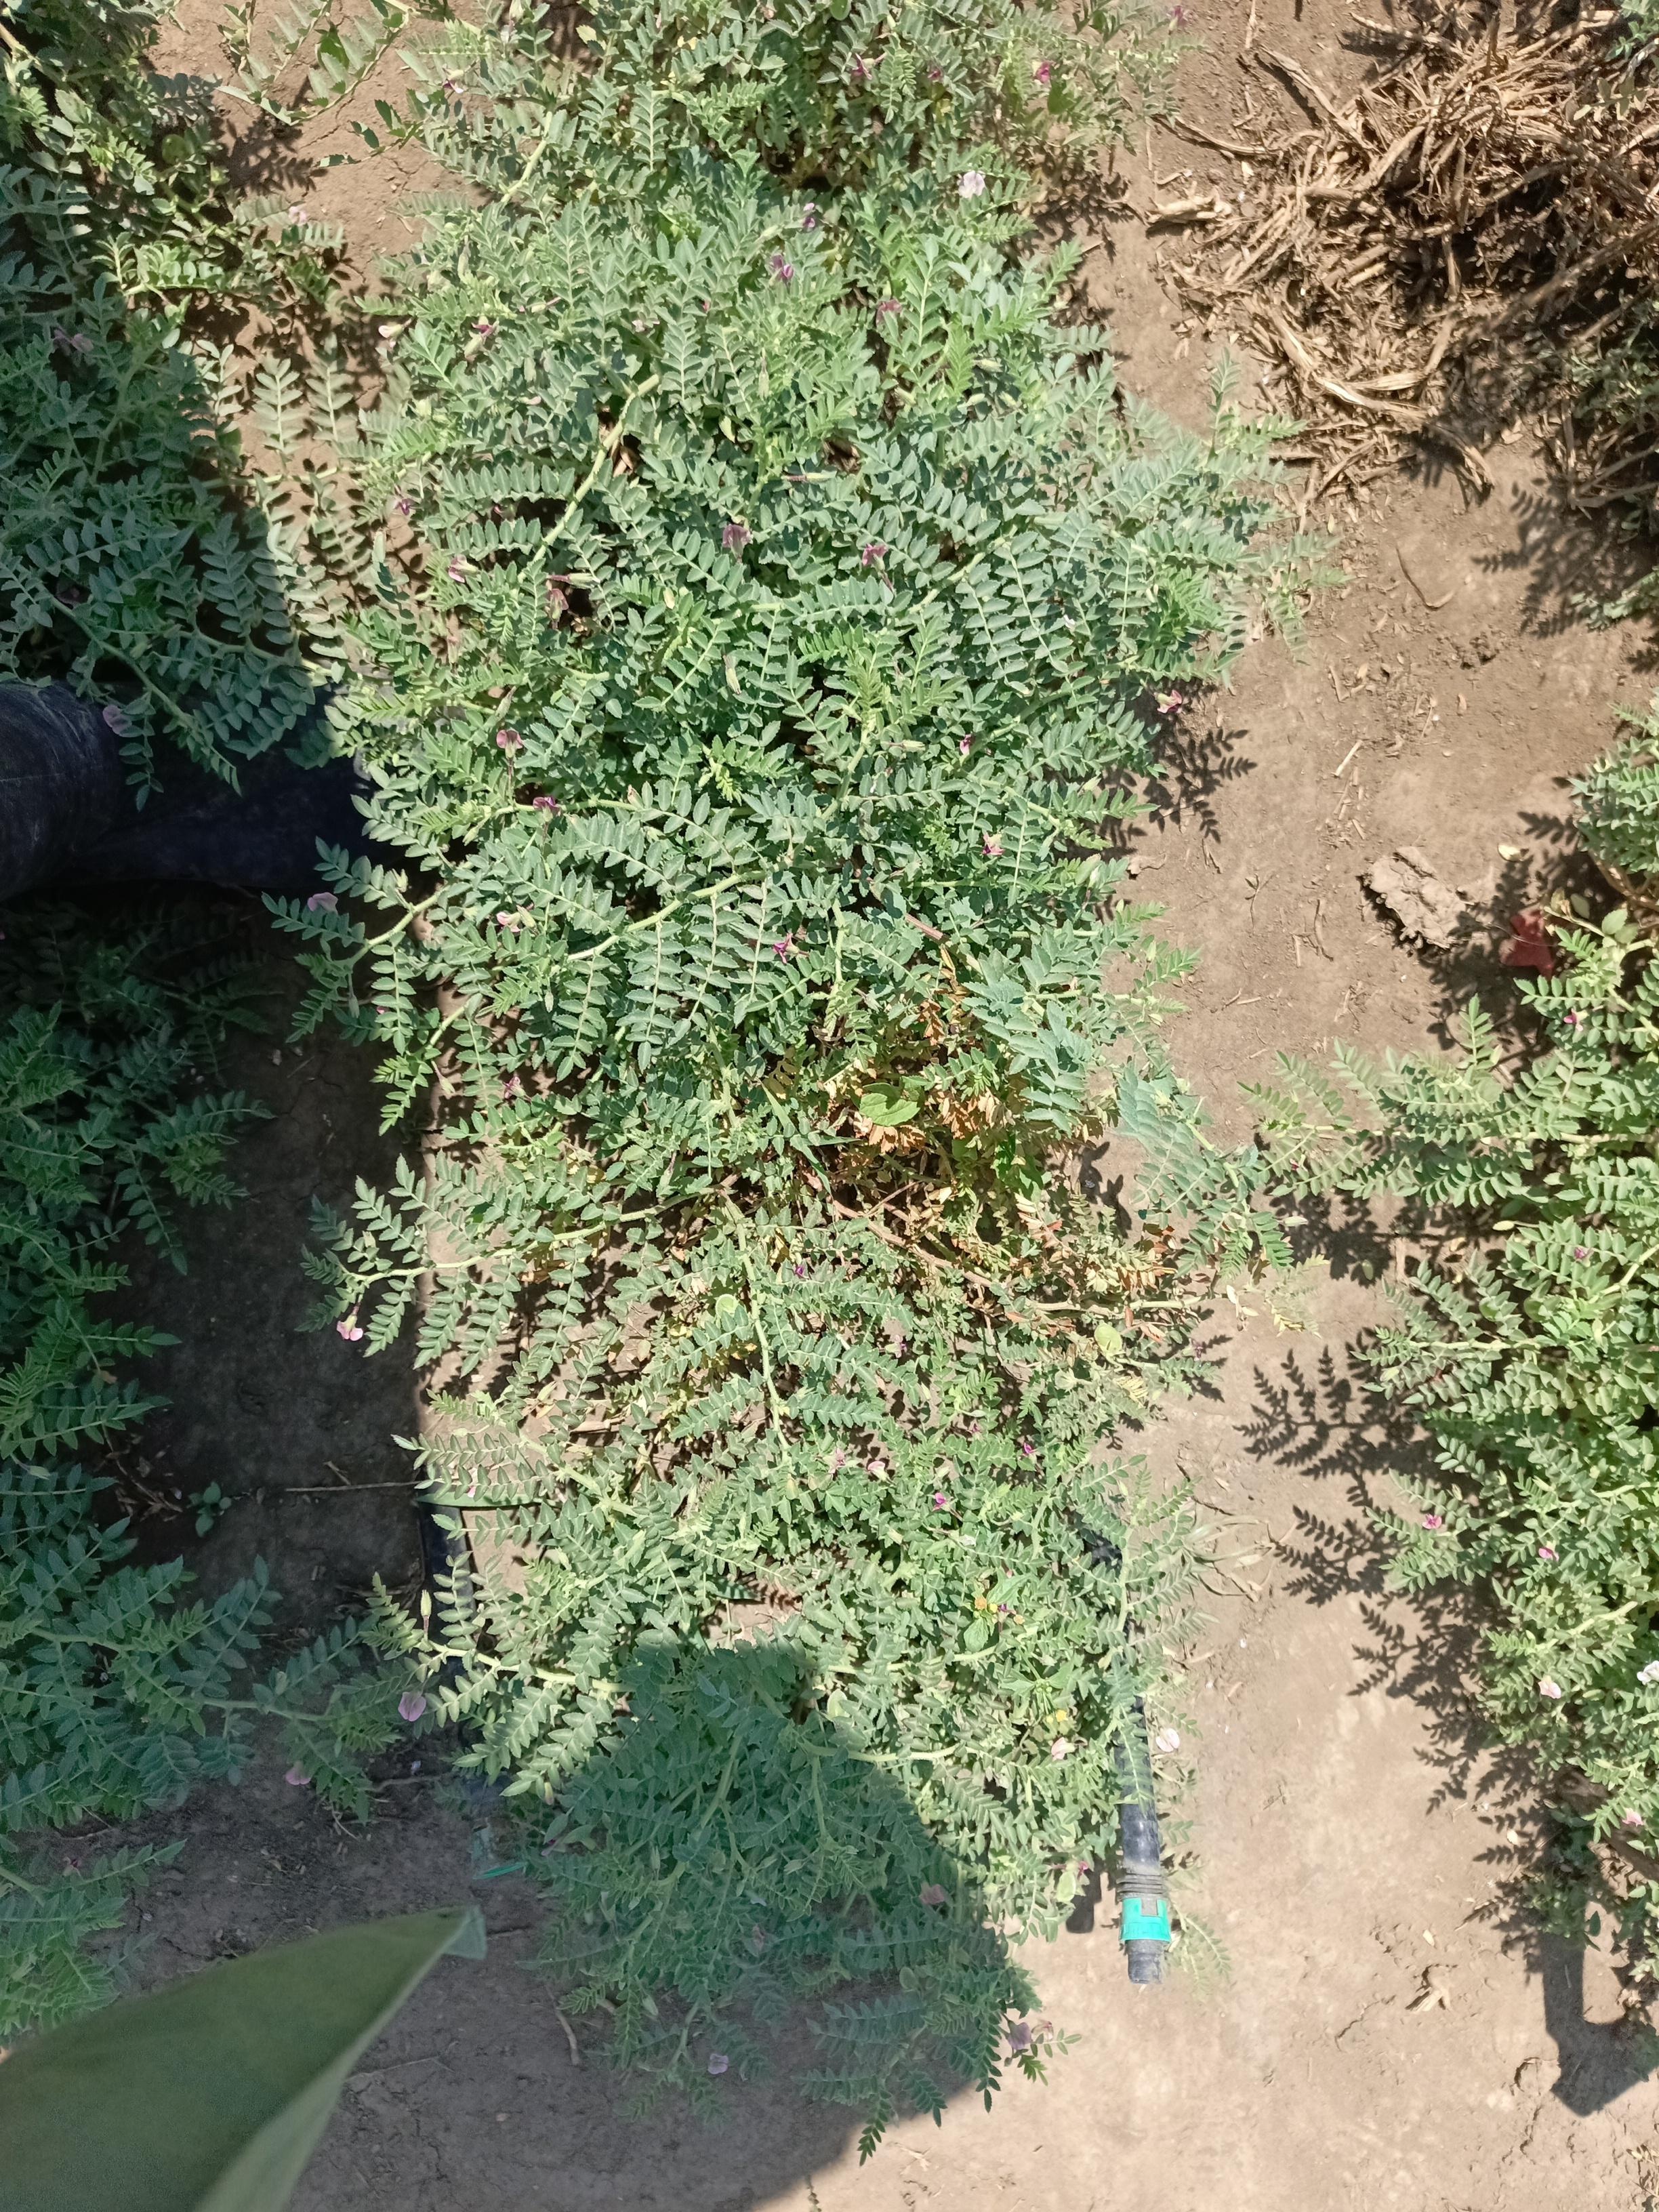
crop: chickpea
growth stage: development pod
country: Tanzania
